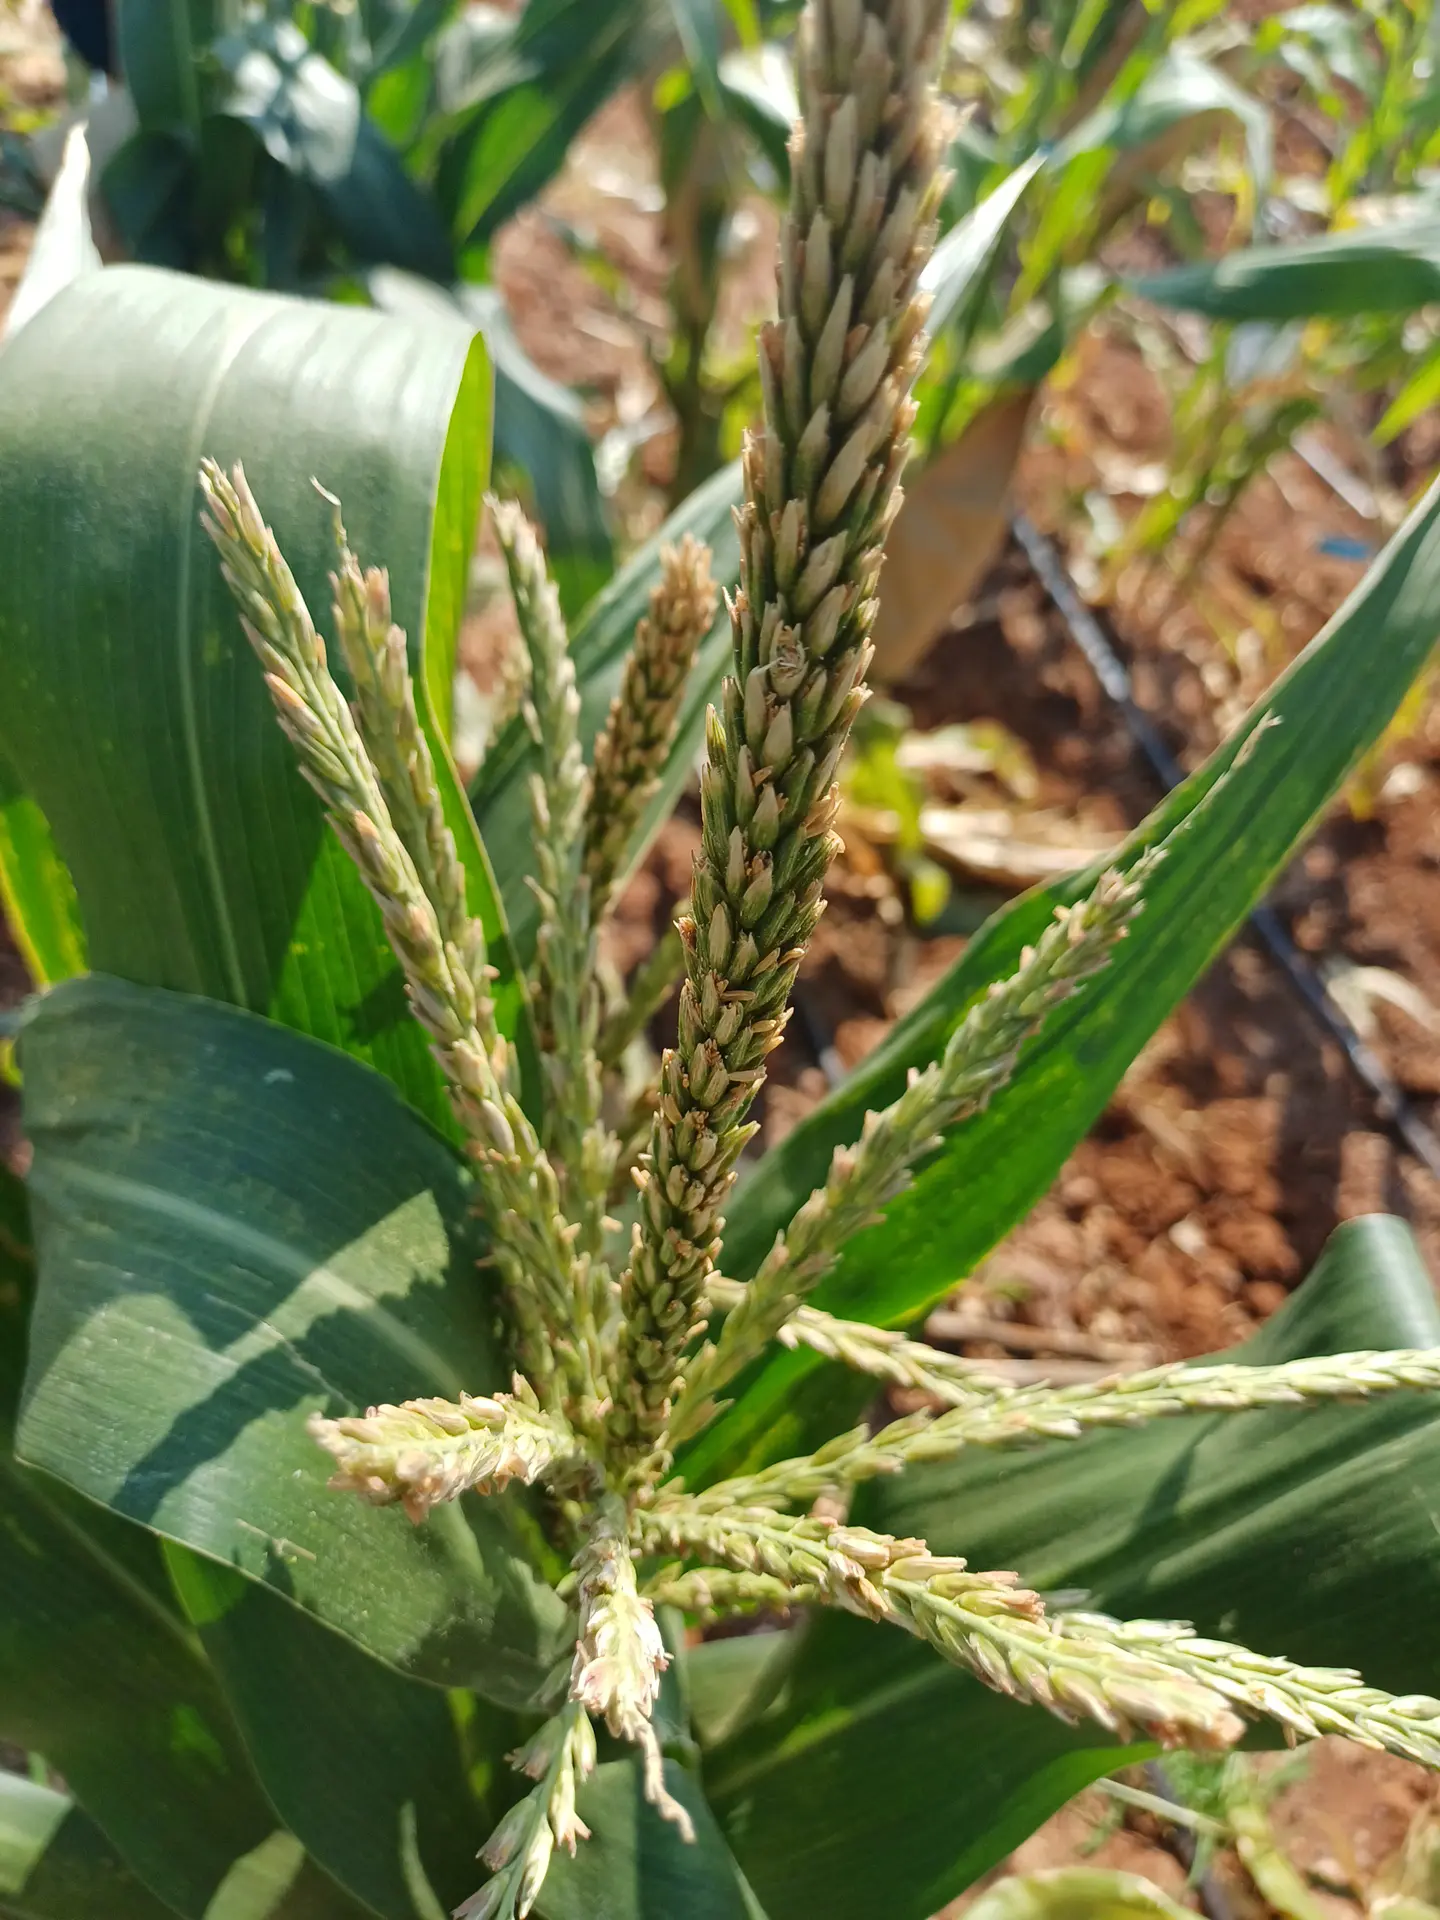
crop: maize
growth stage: flowering
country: Kenya
